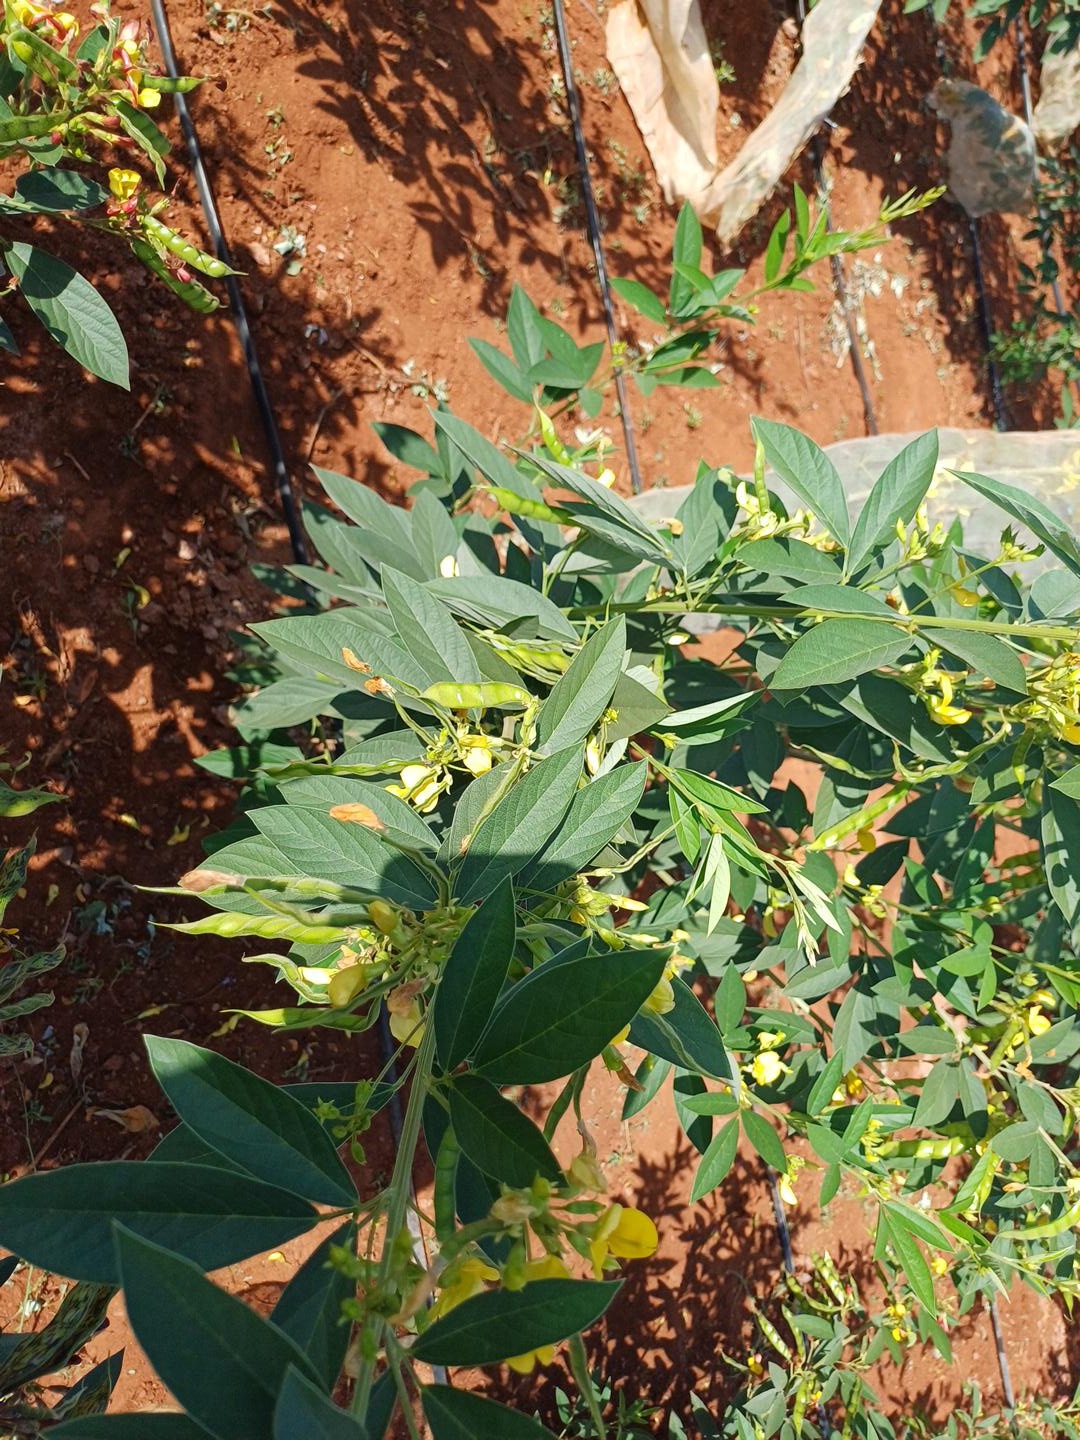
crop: pigeonpea
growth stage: development pod
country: Kenya
